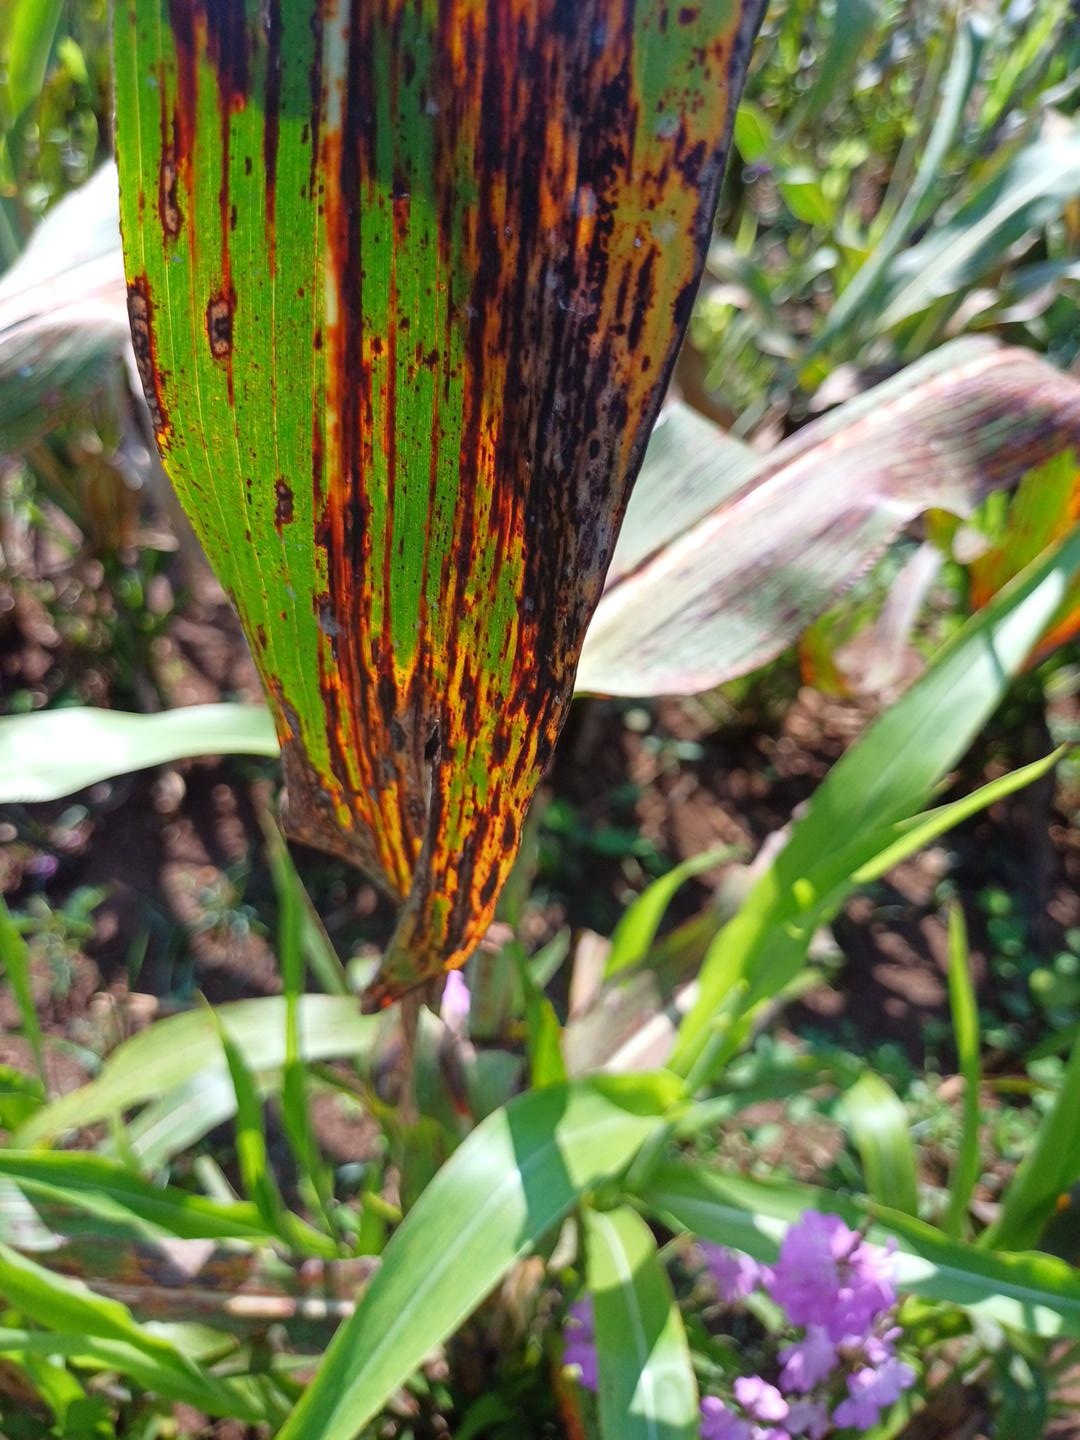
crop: sorghum
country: Kenya
